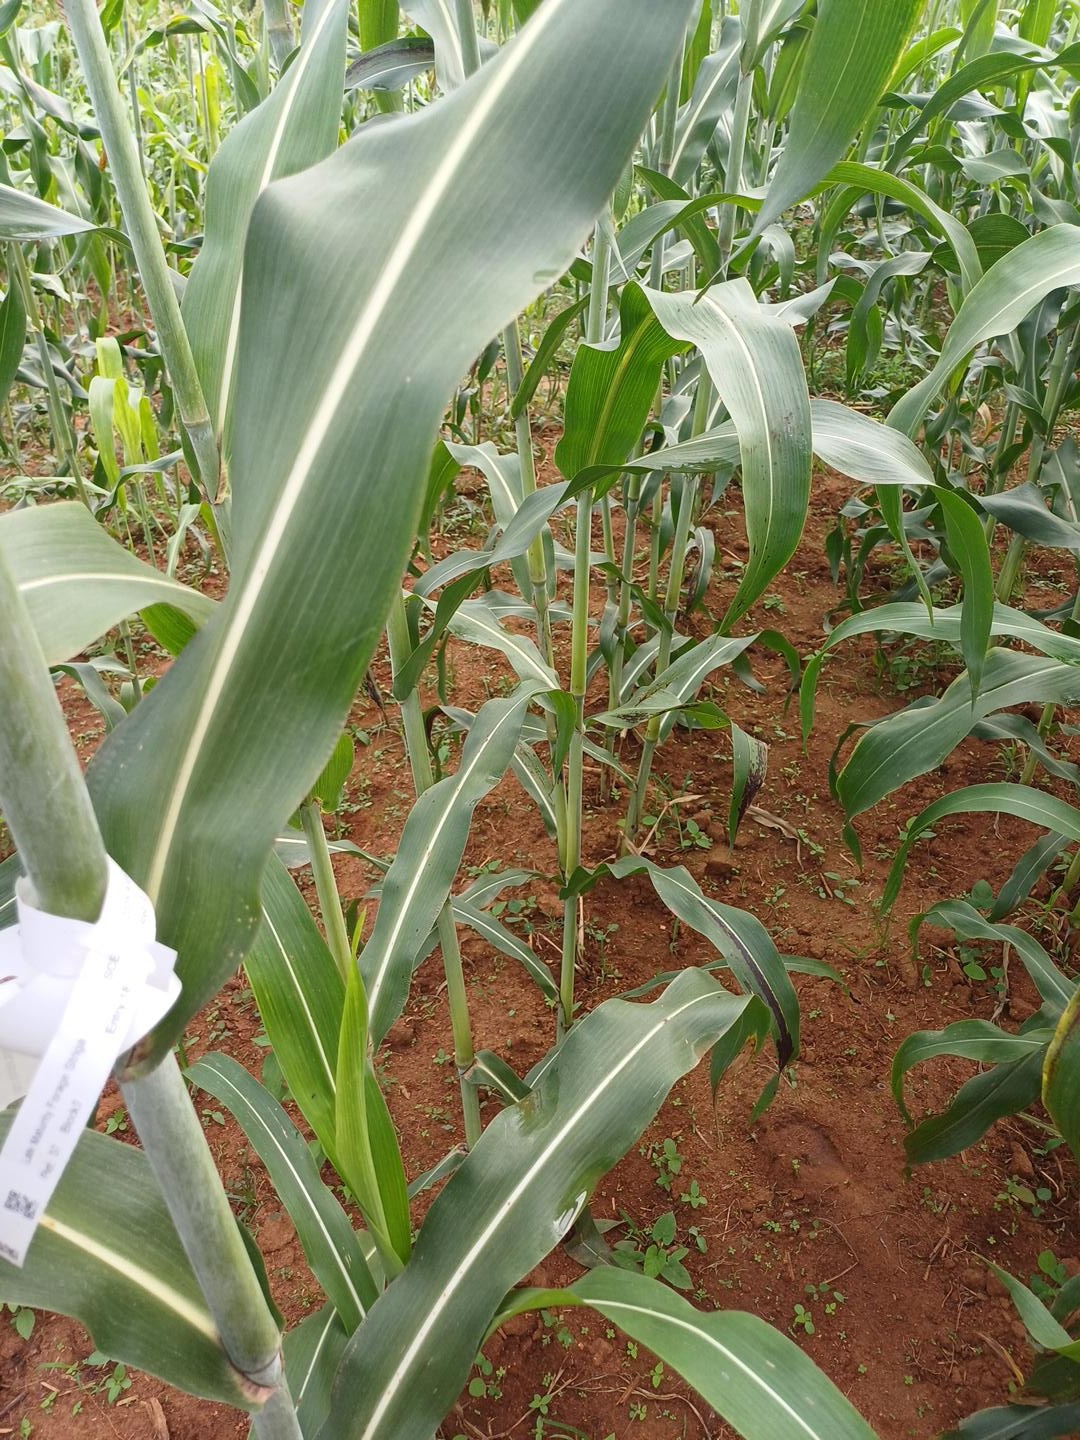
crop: sorghum
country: Kenya
